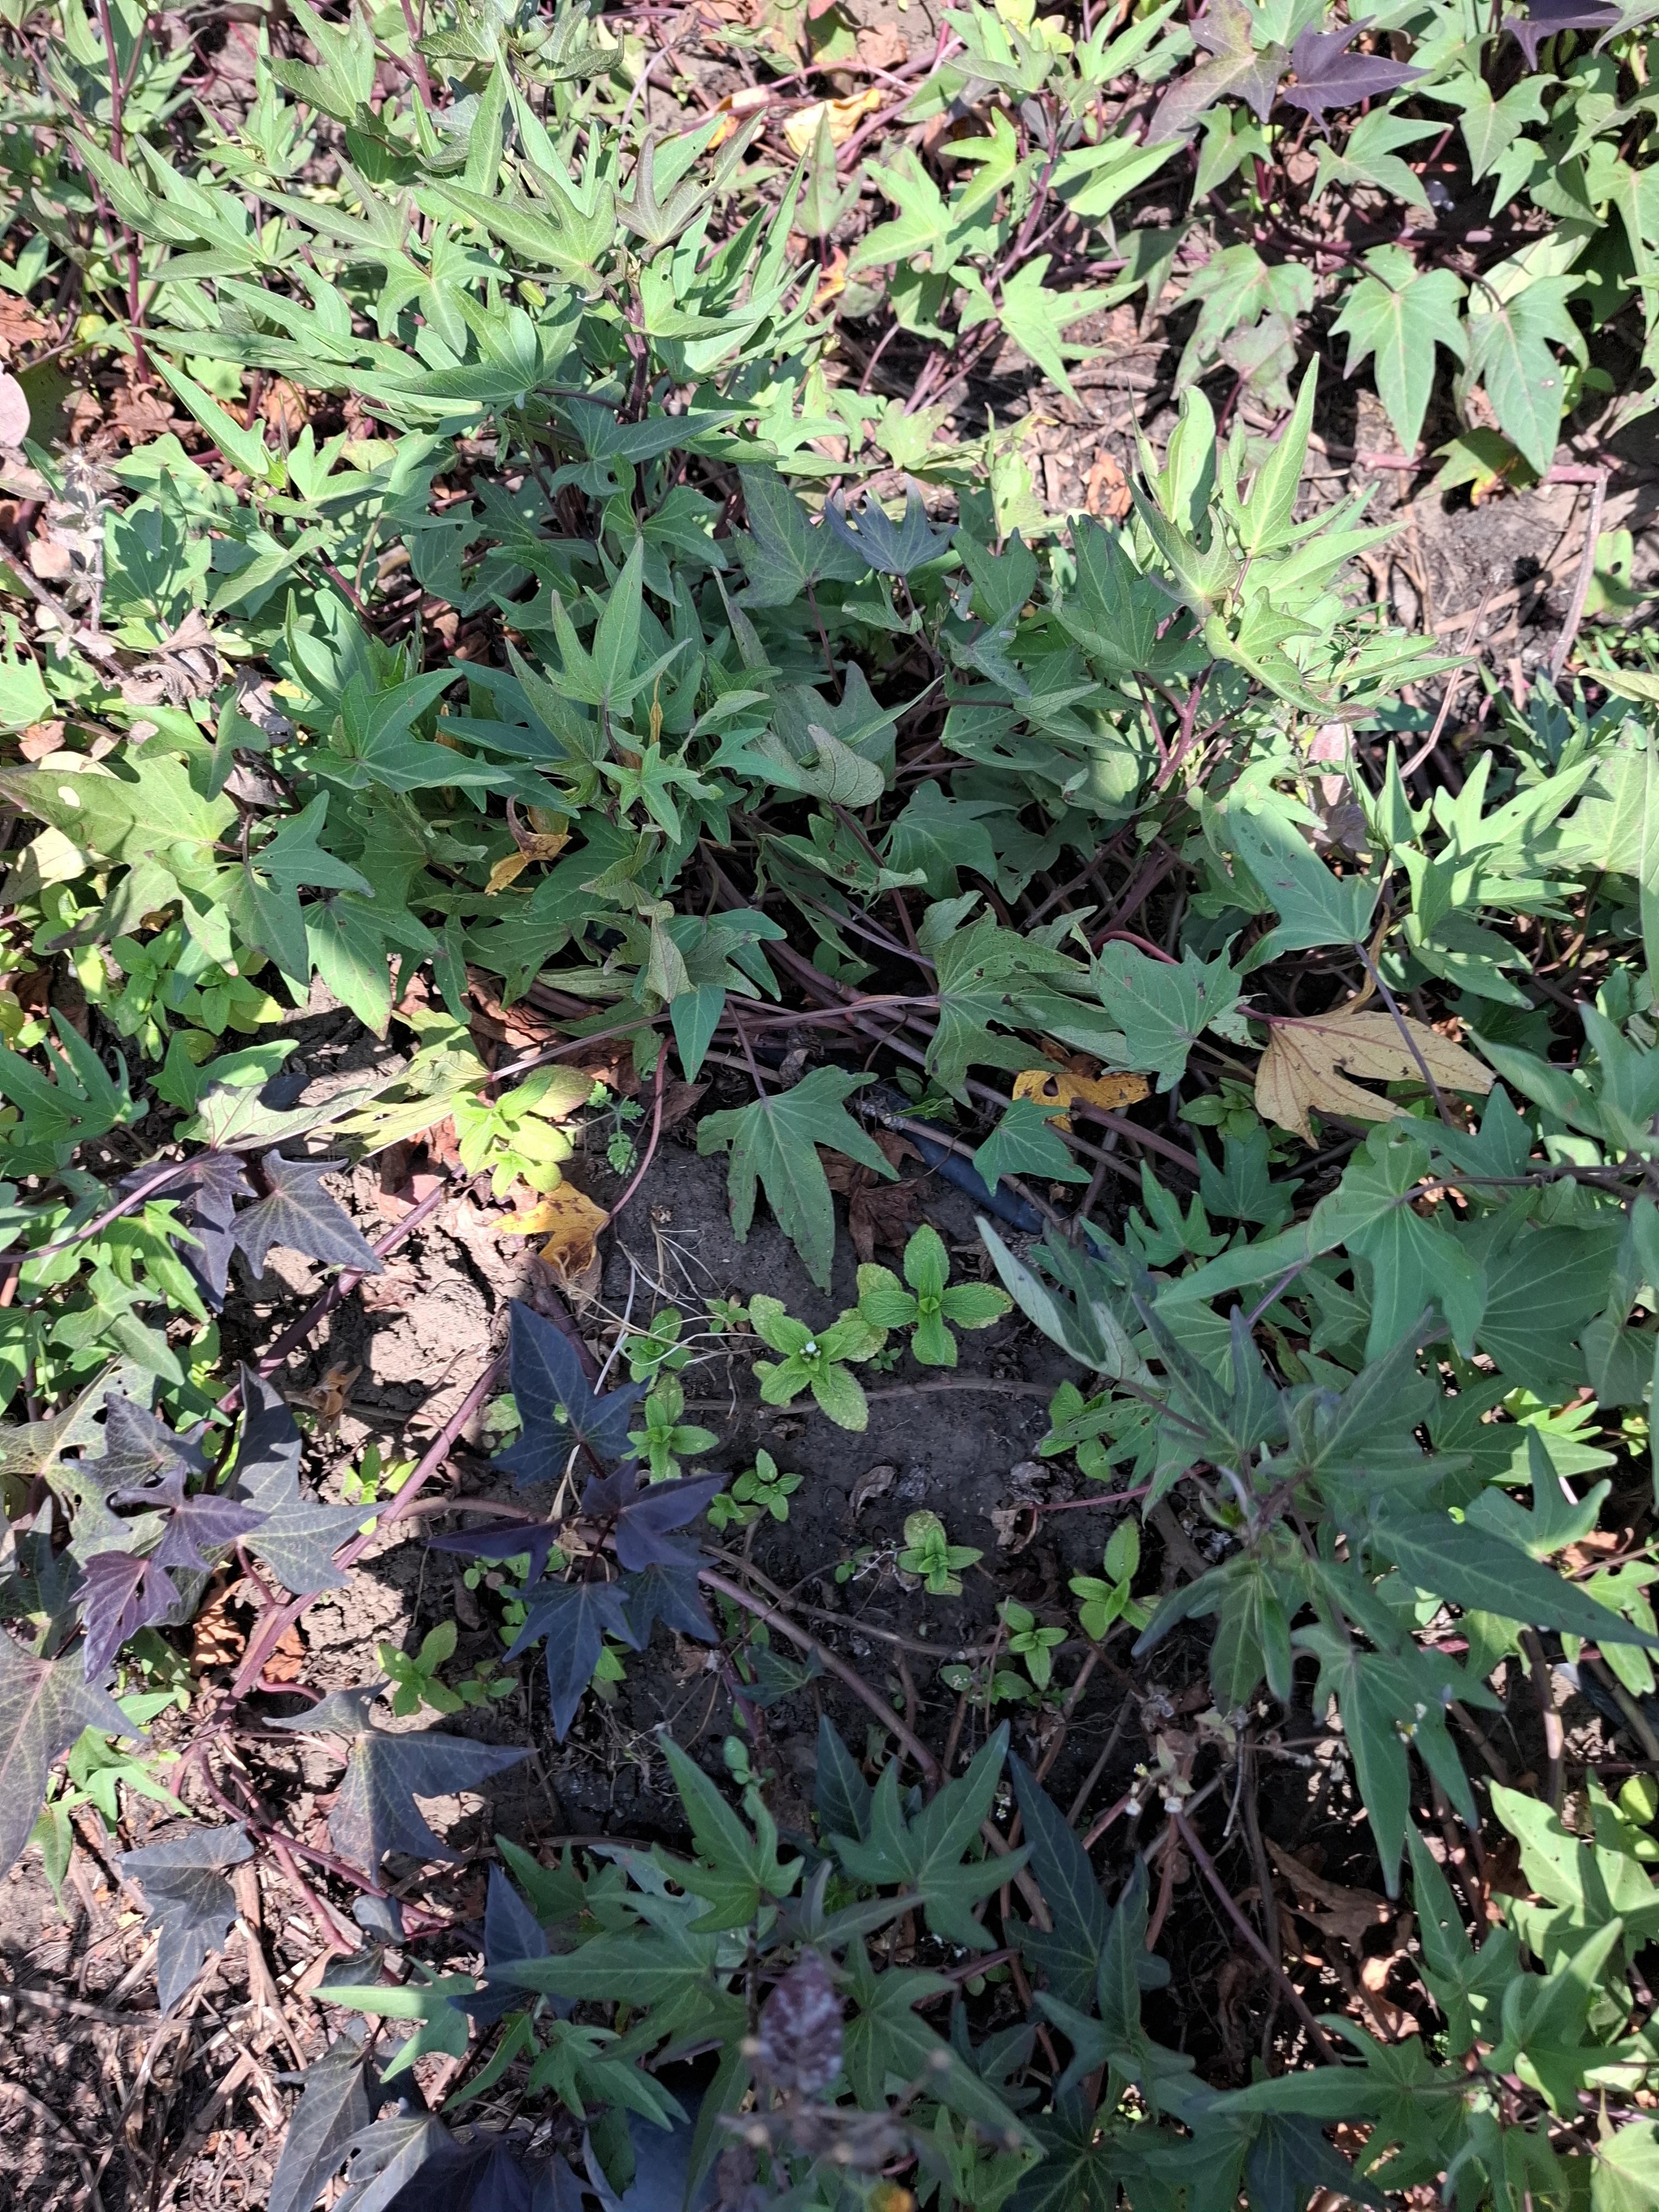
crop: sweet potato
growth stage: flowering
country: Tanzania
